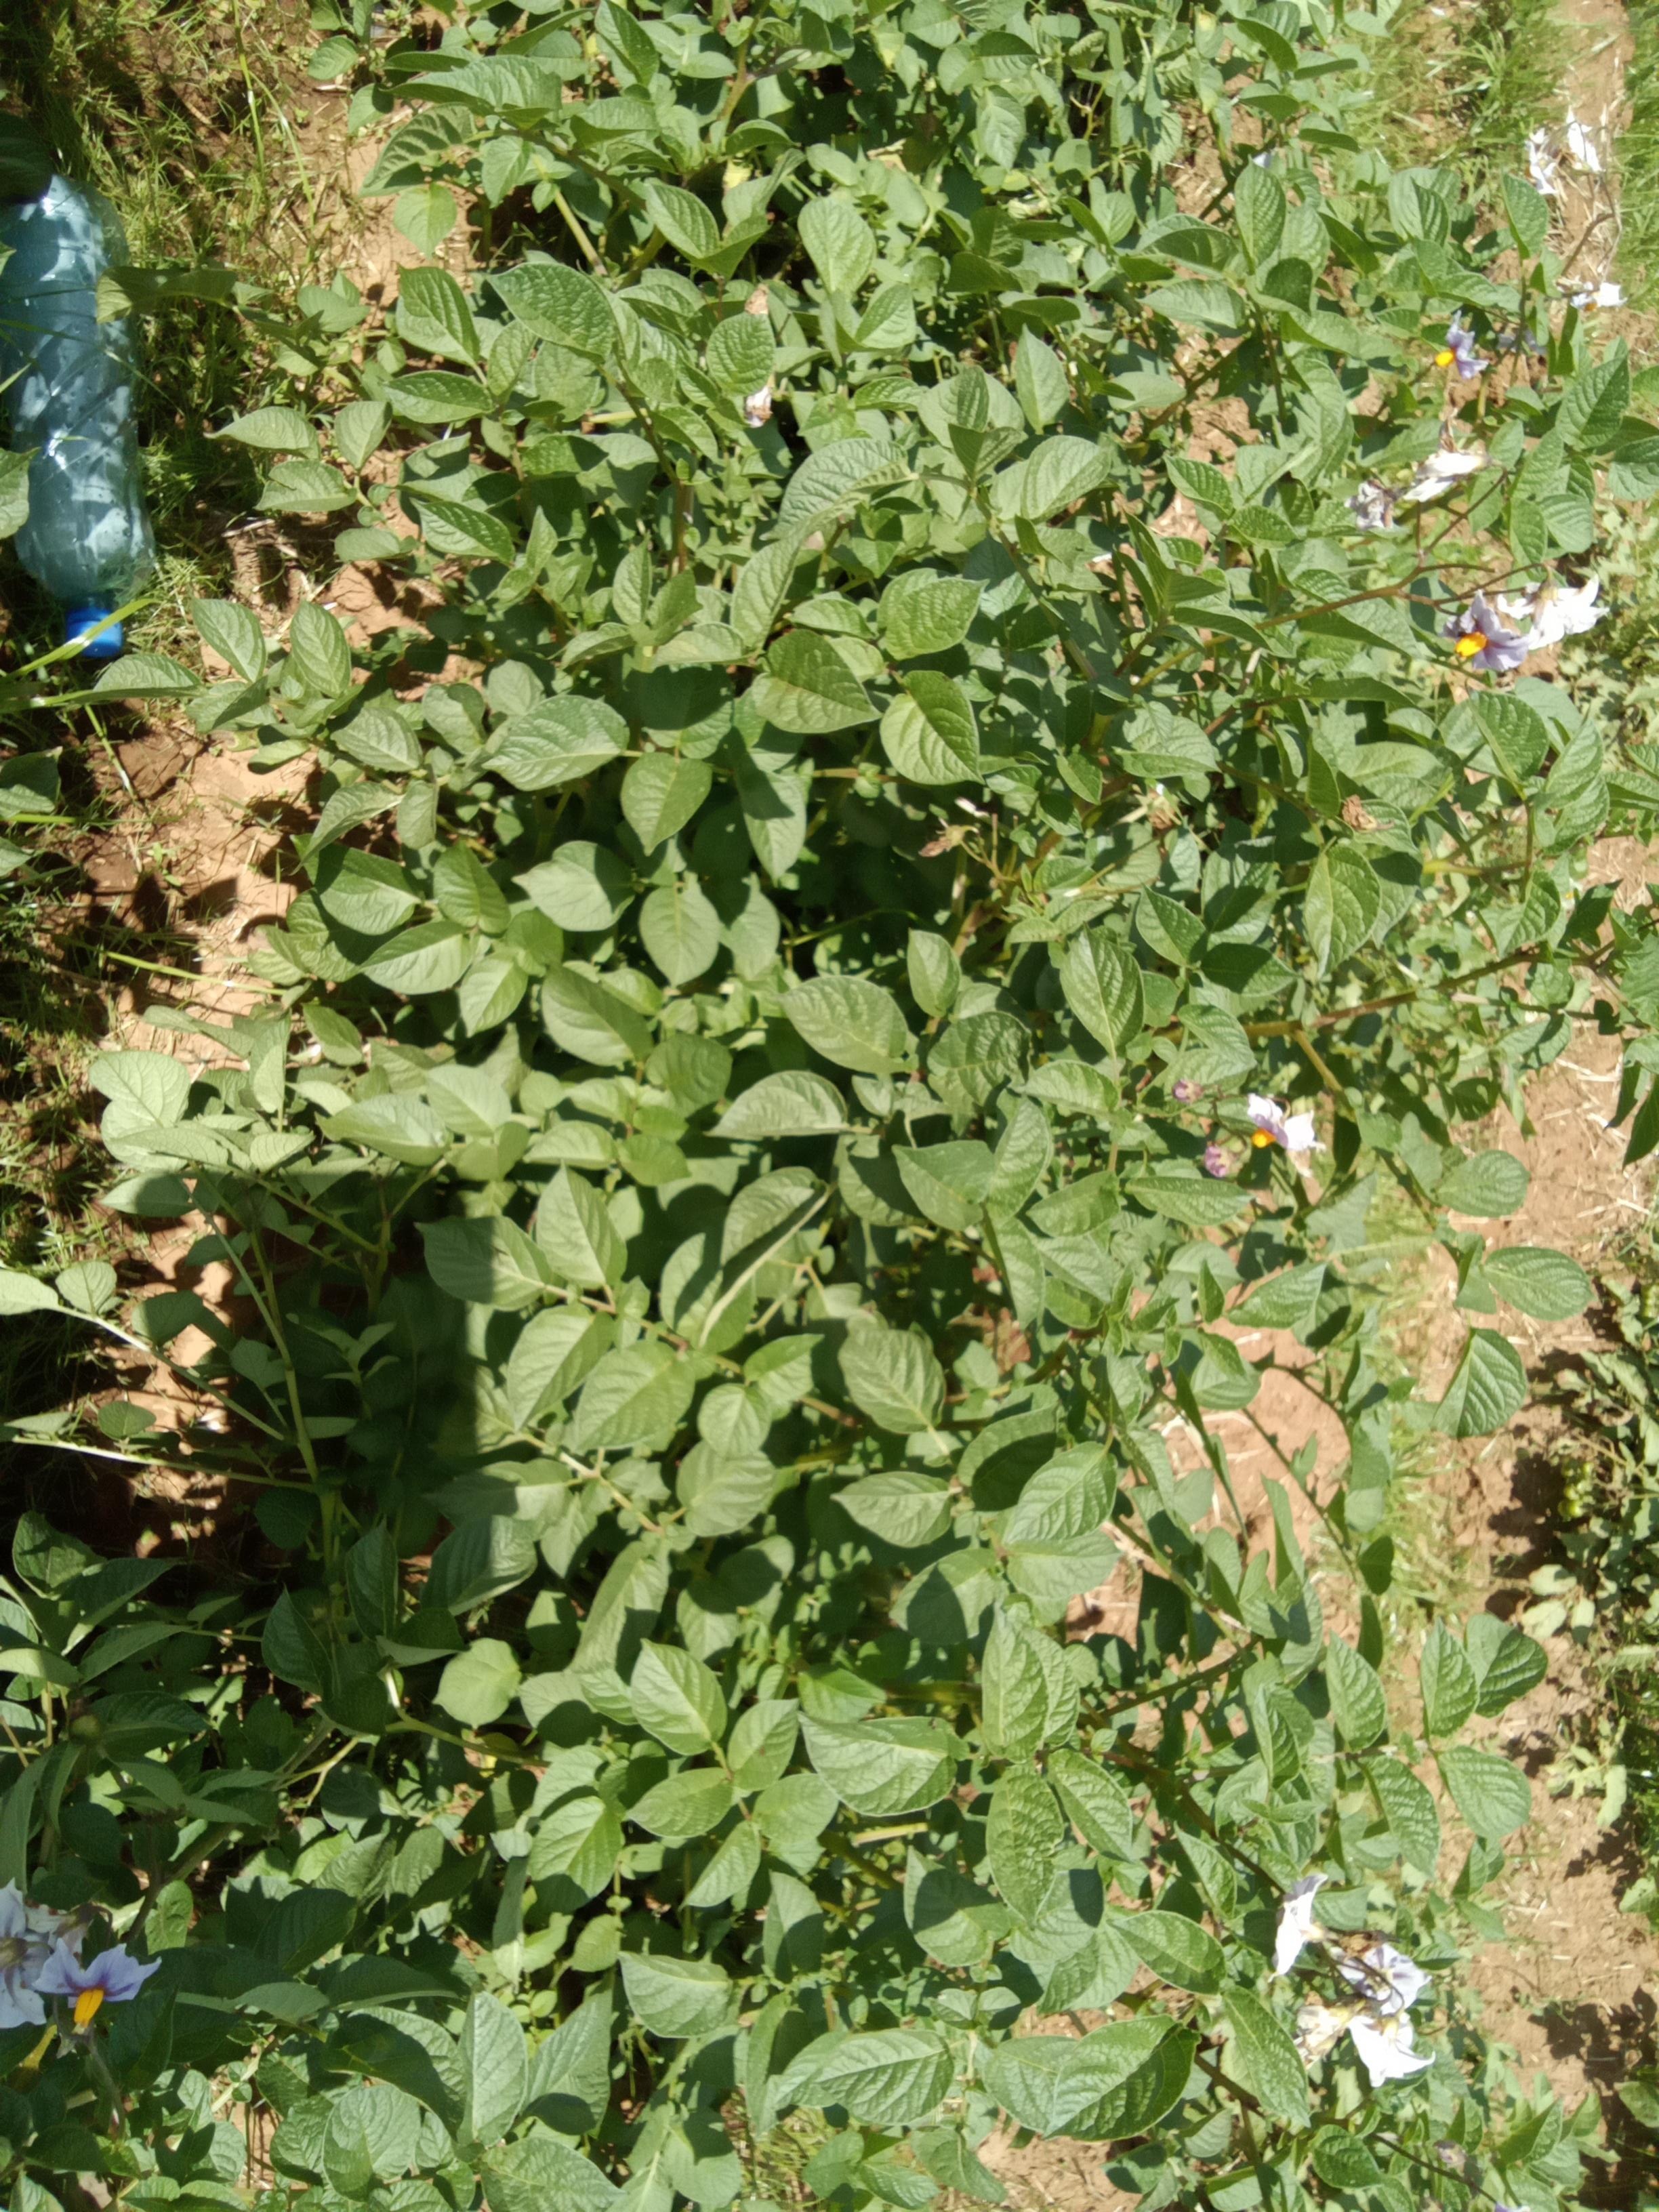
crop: potato
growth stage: vegetative
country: Kenya
